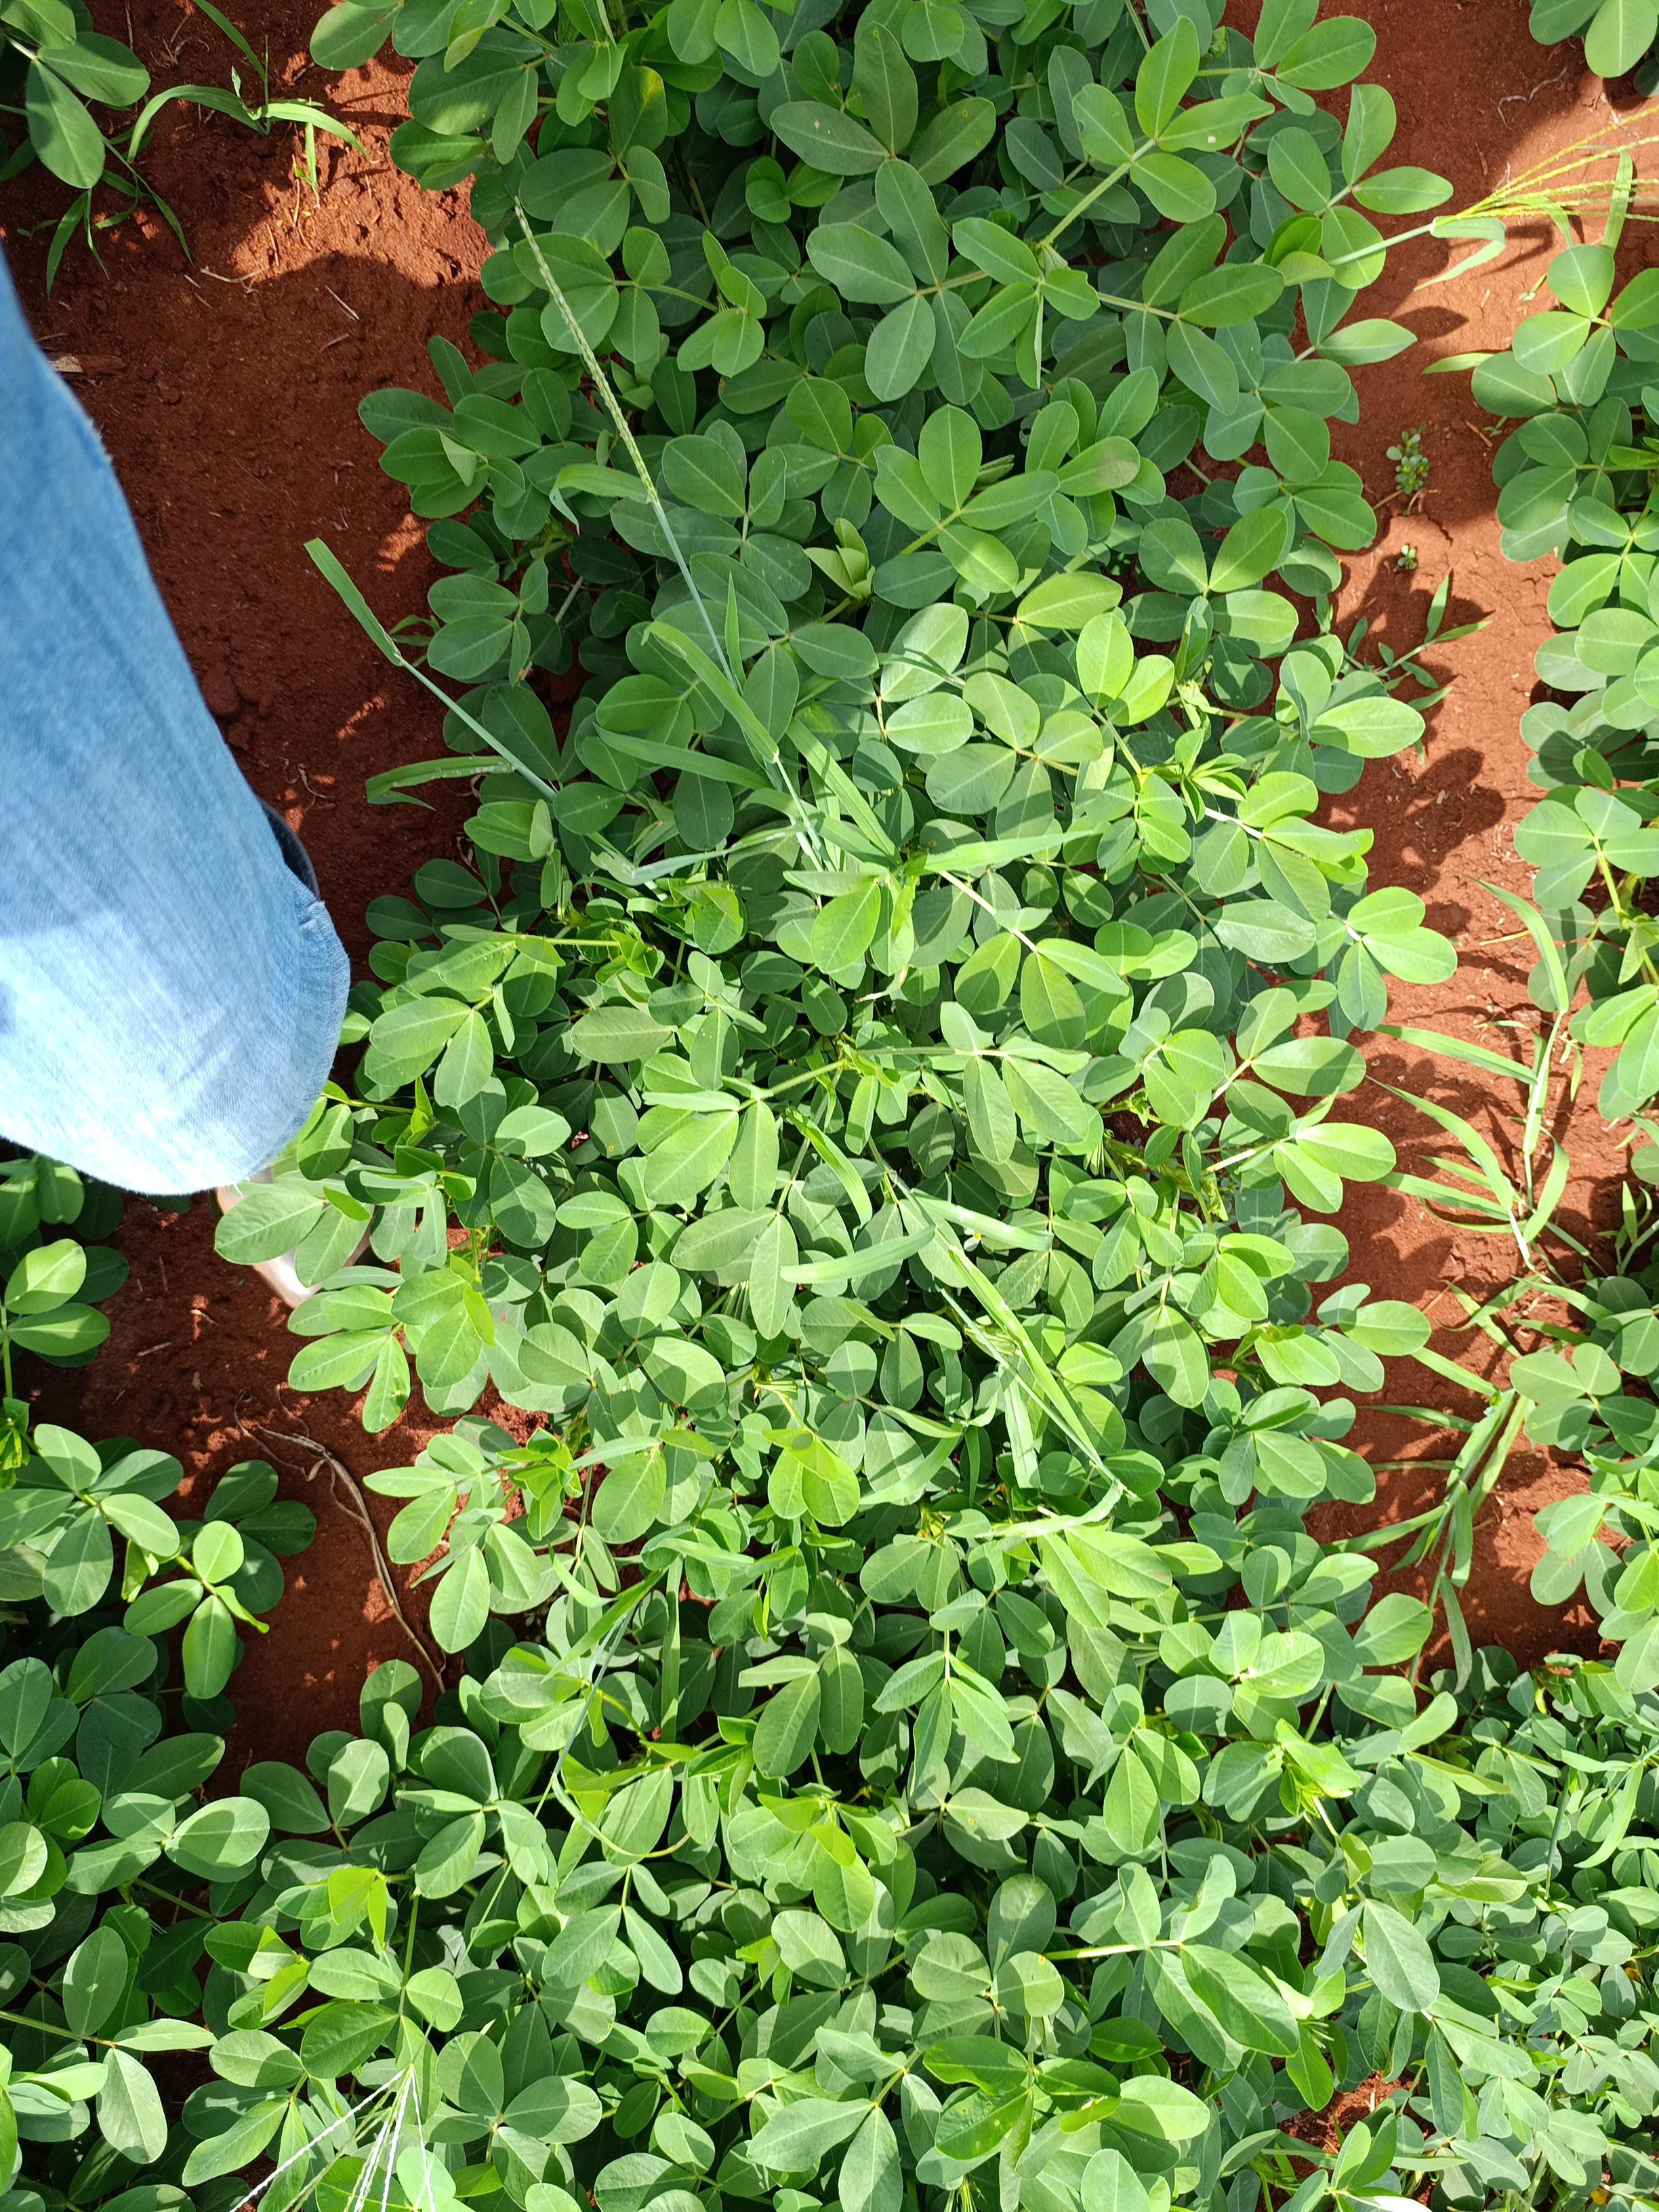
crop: groundnut
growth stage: flowering
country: Kenya
